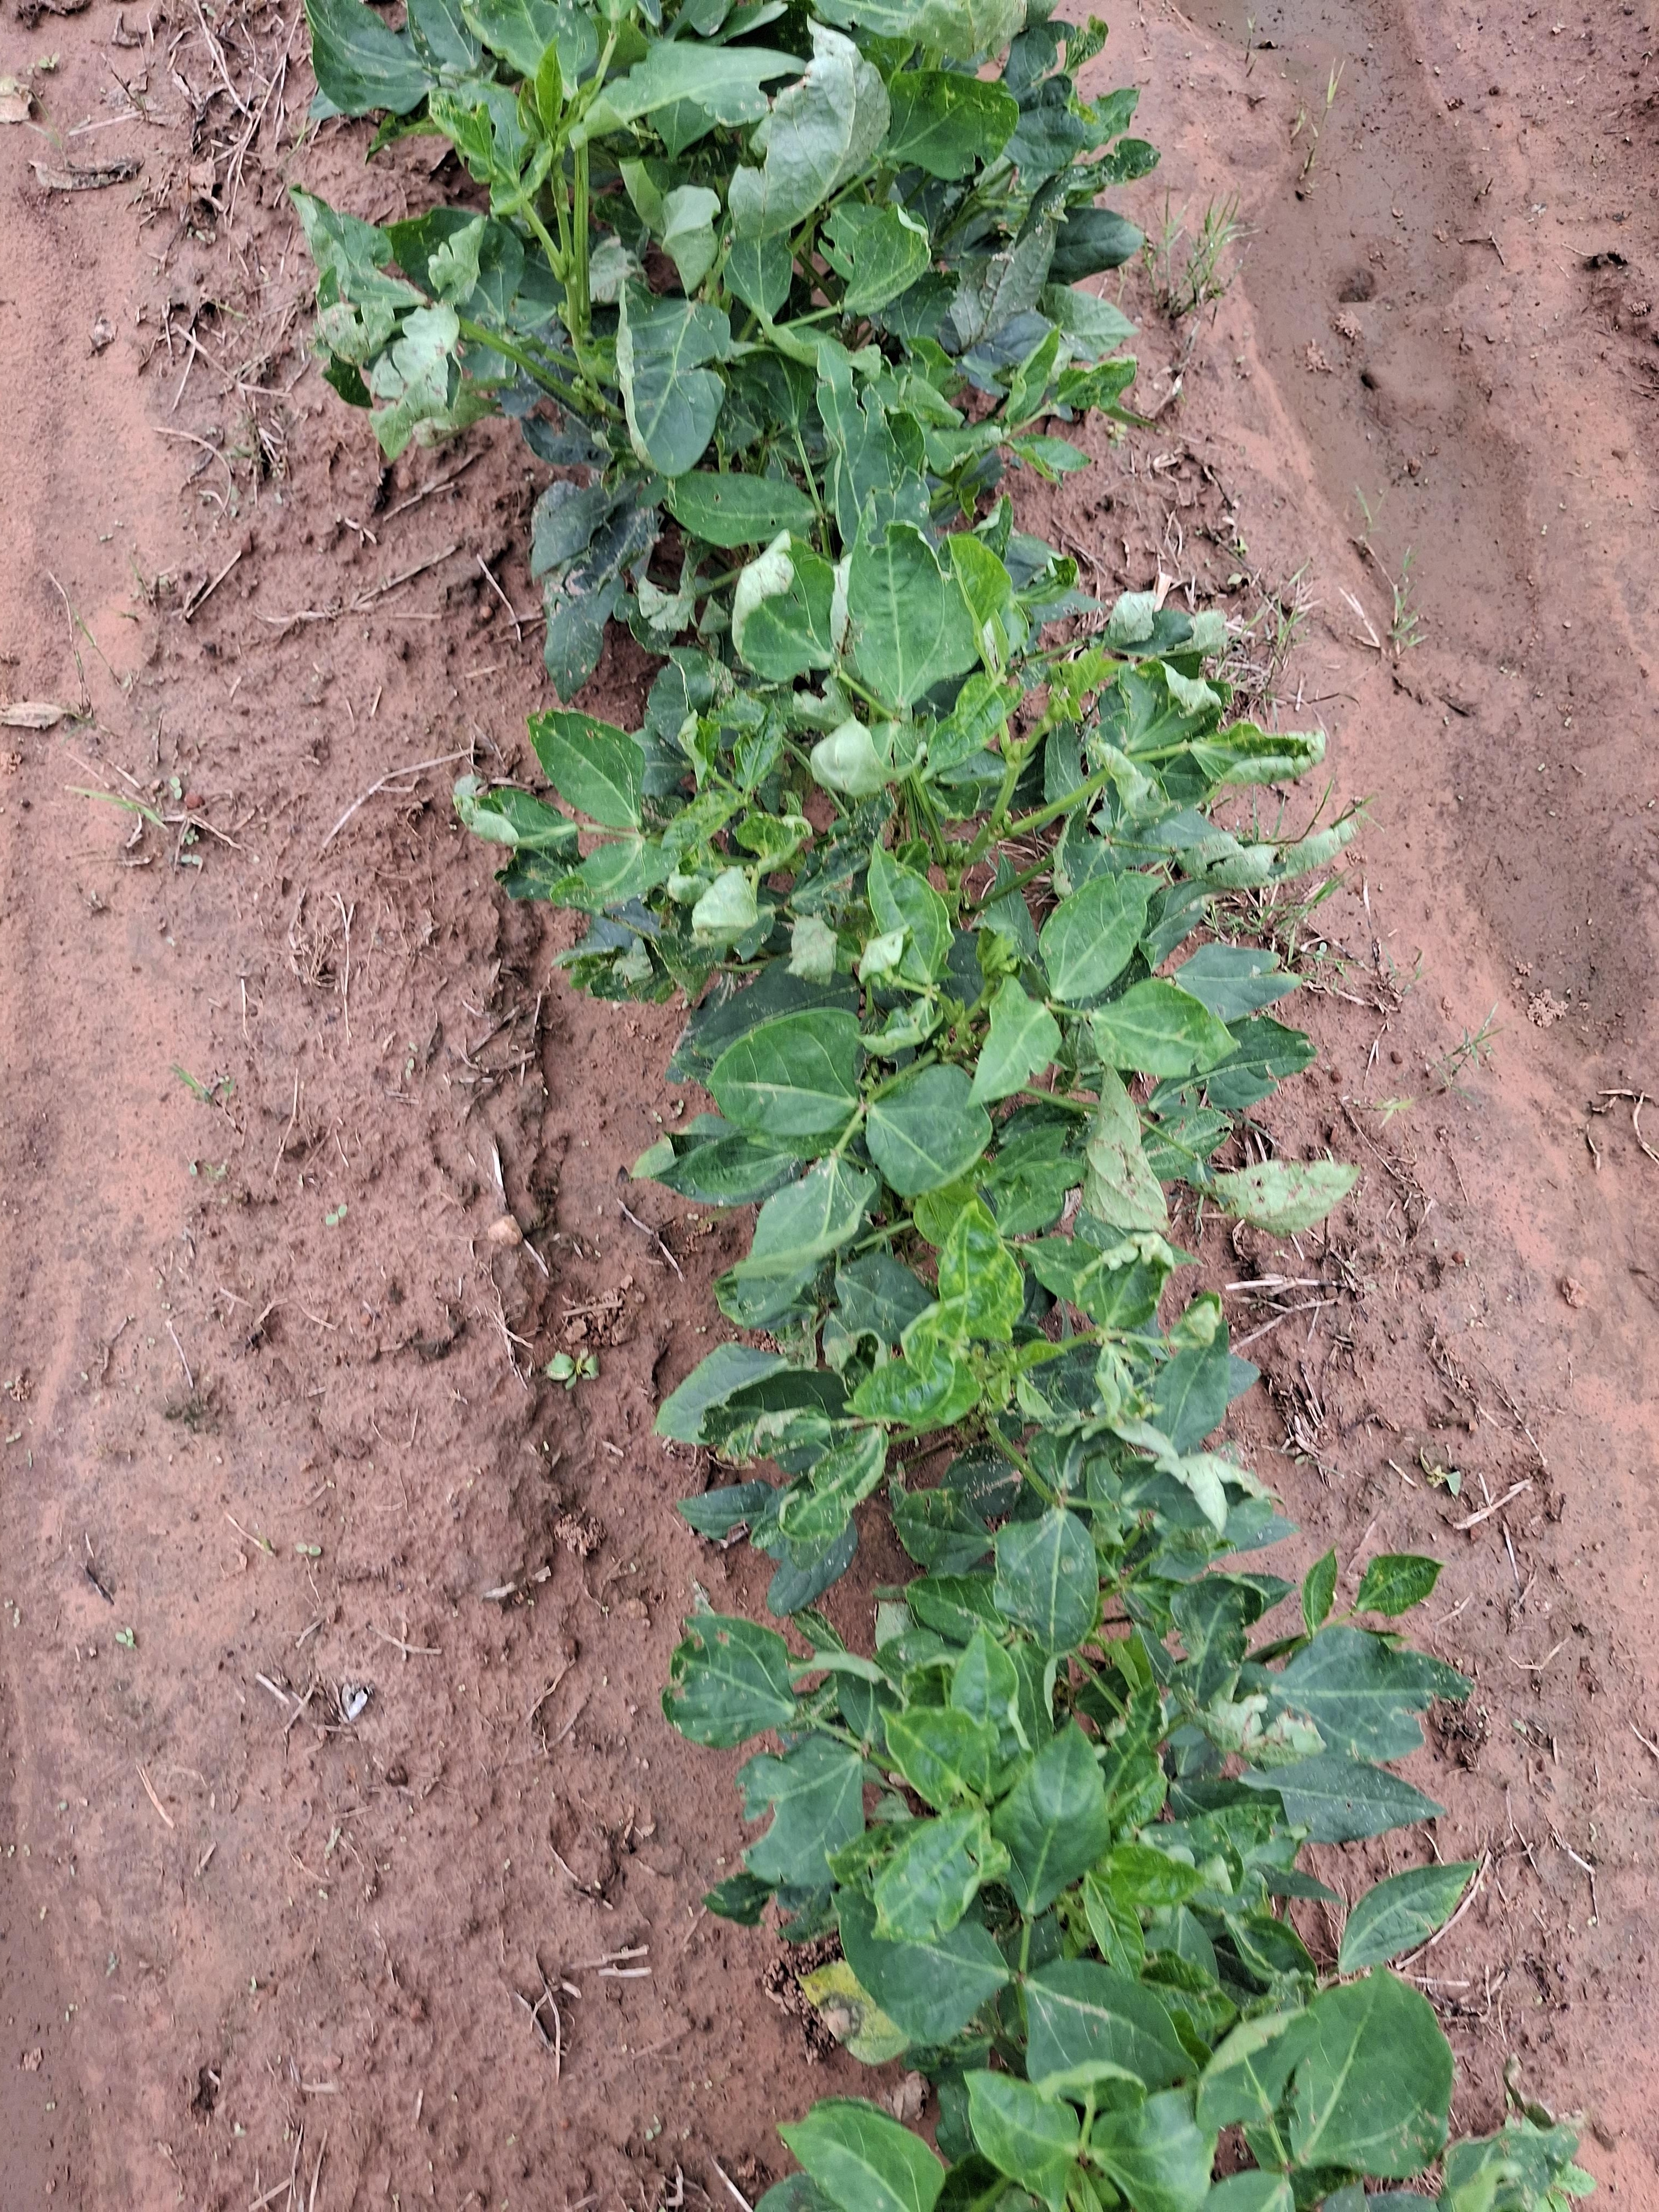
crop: cowpea
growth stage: vegetative
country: Nigeria
